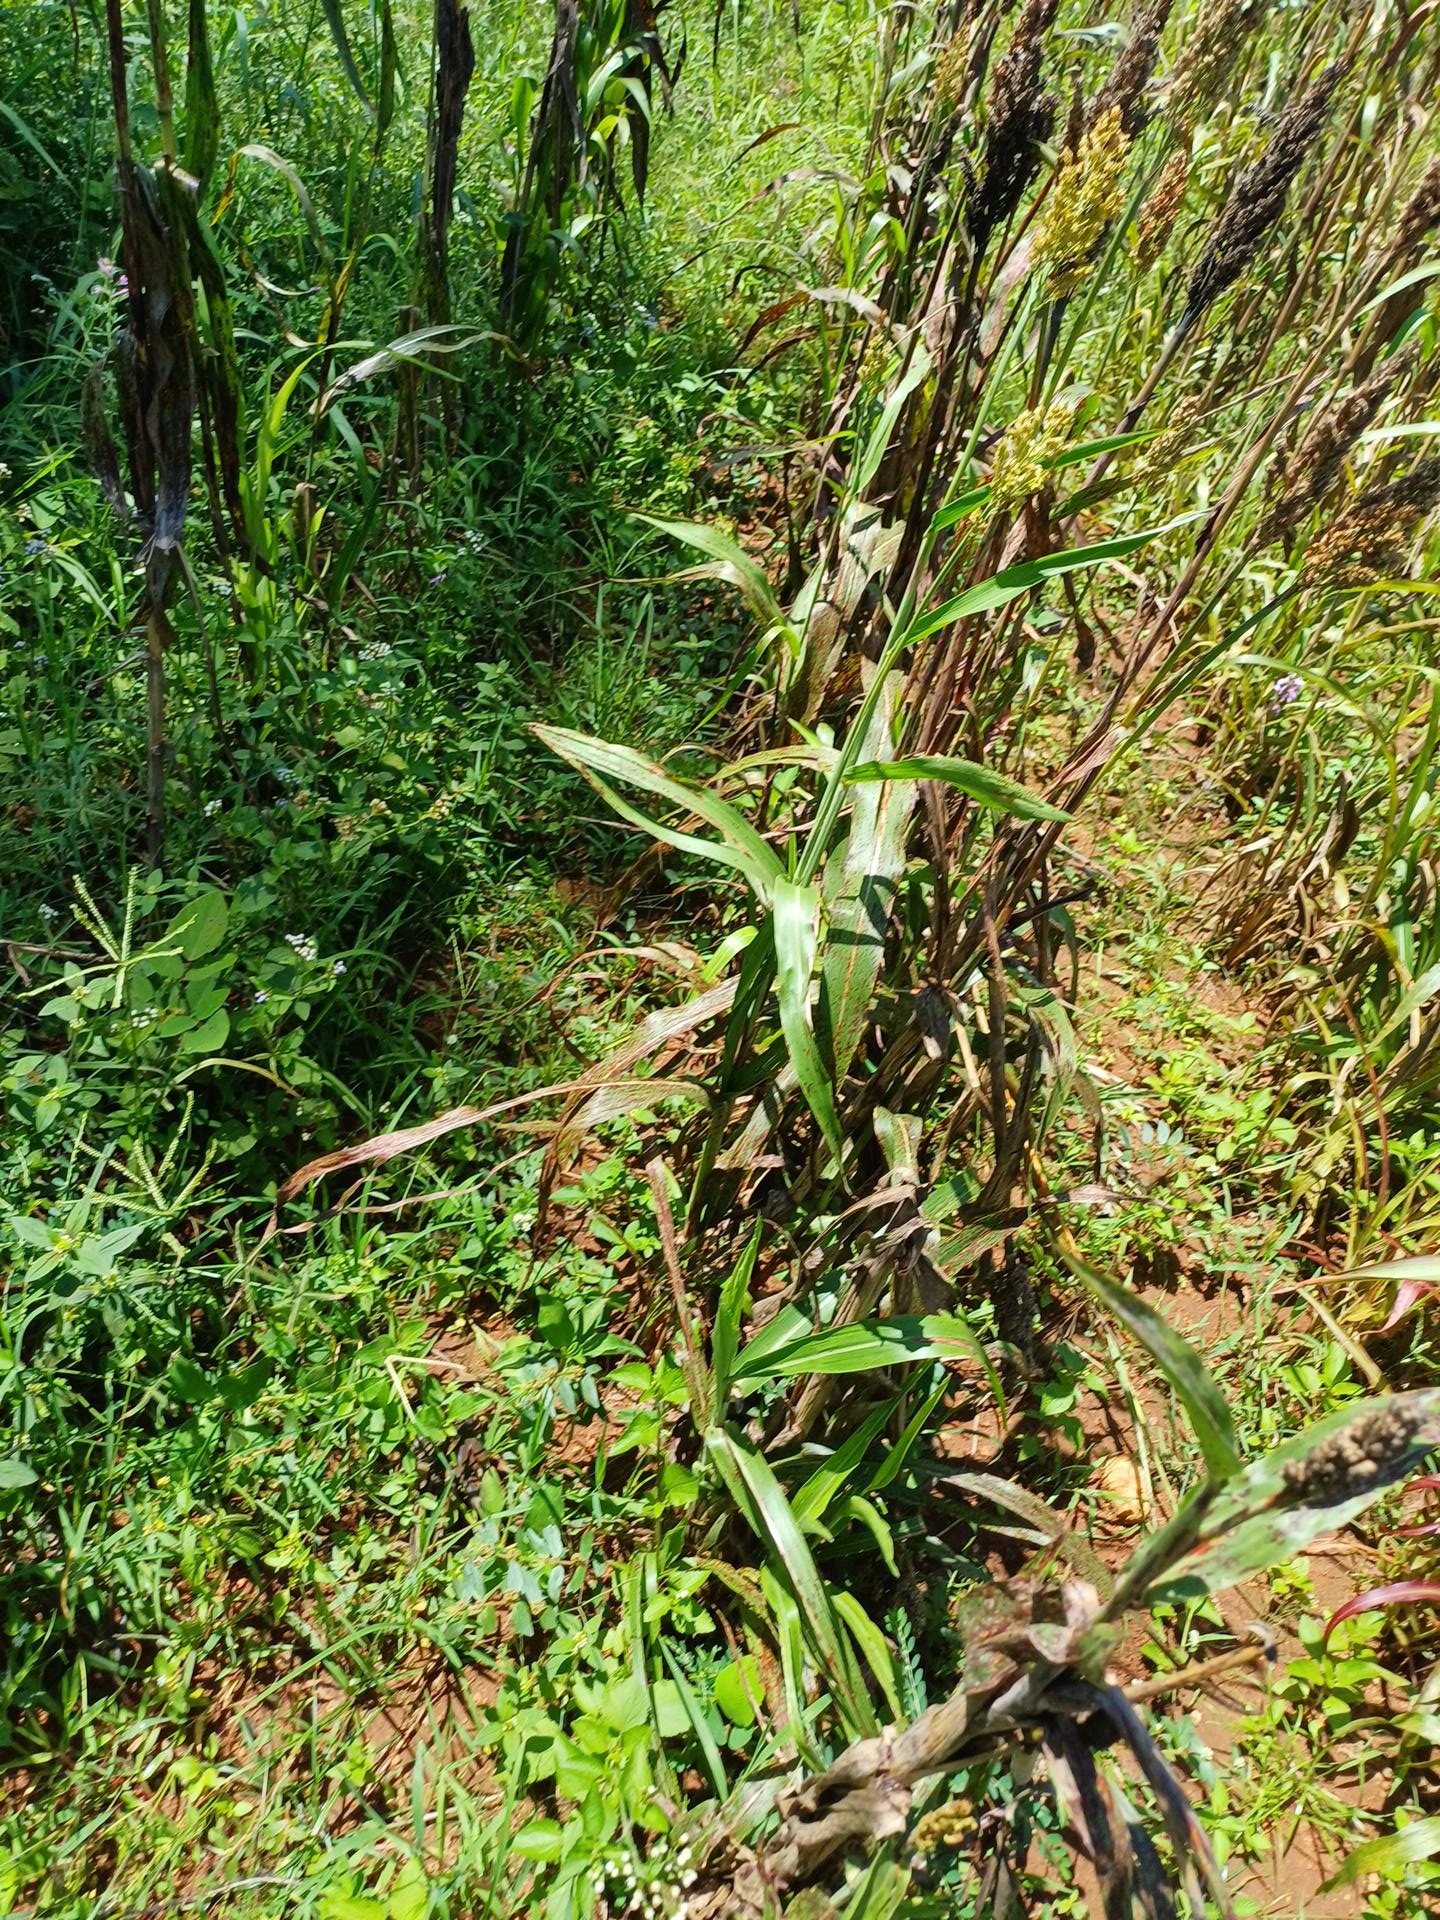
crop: sorghum
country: Kenya
